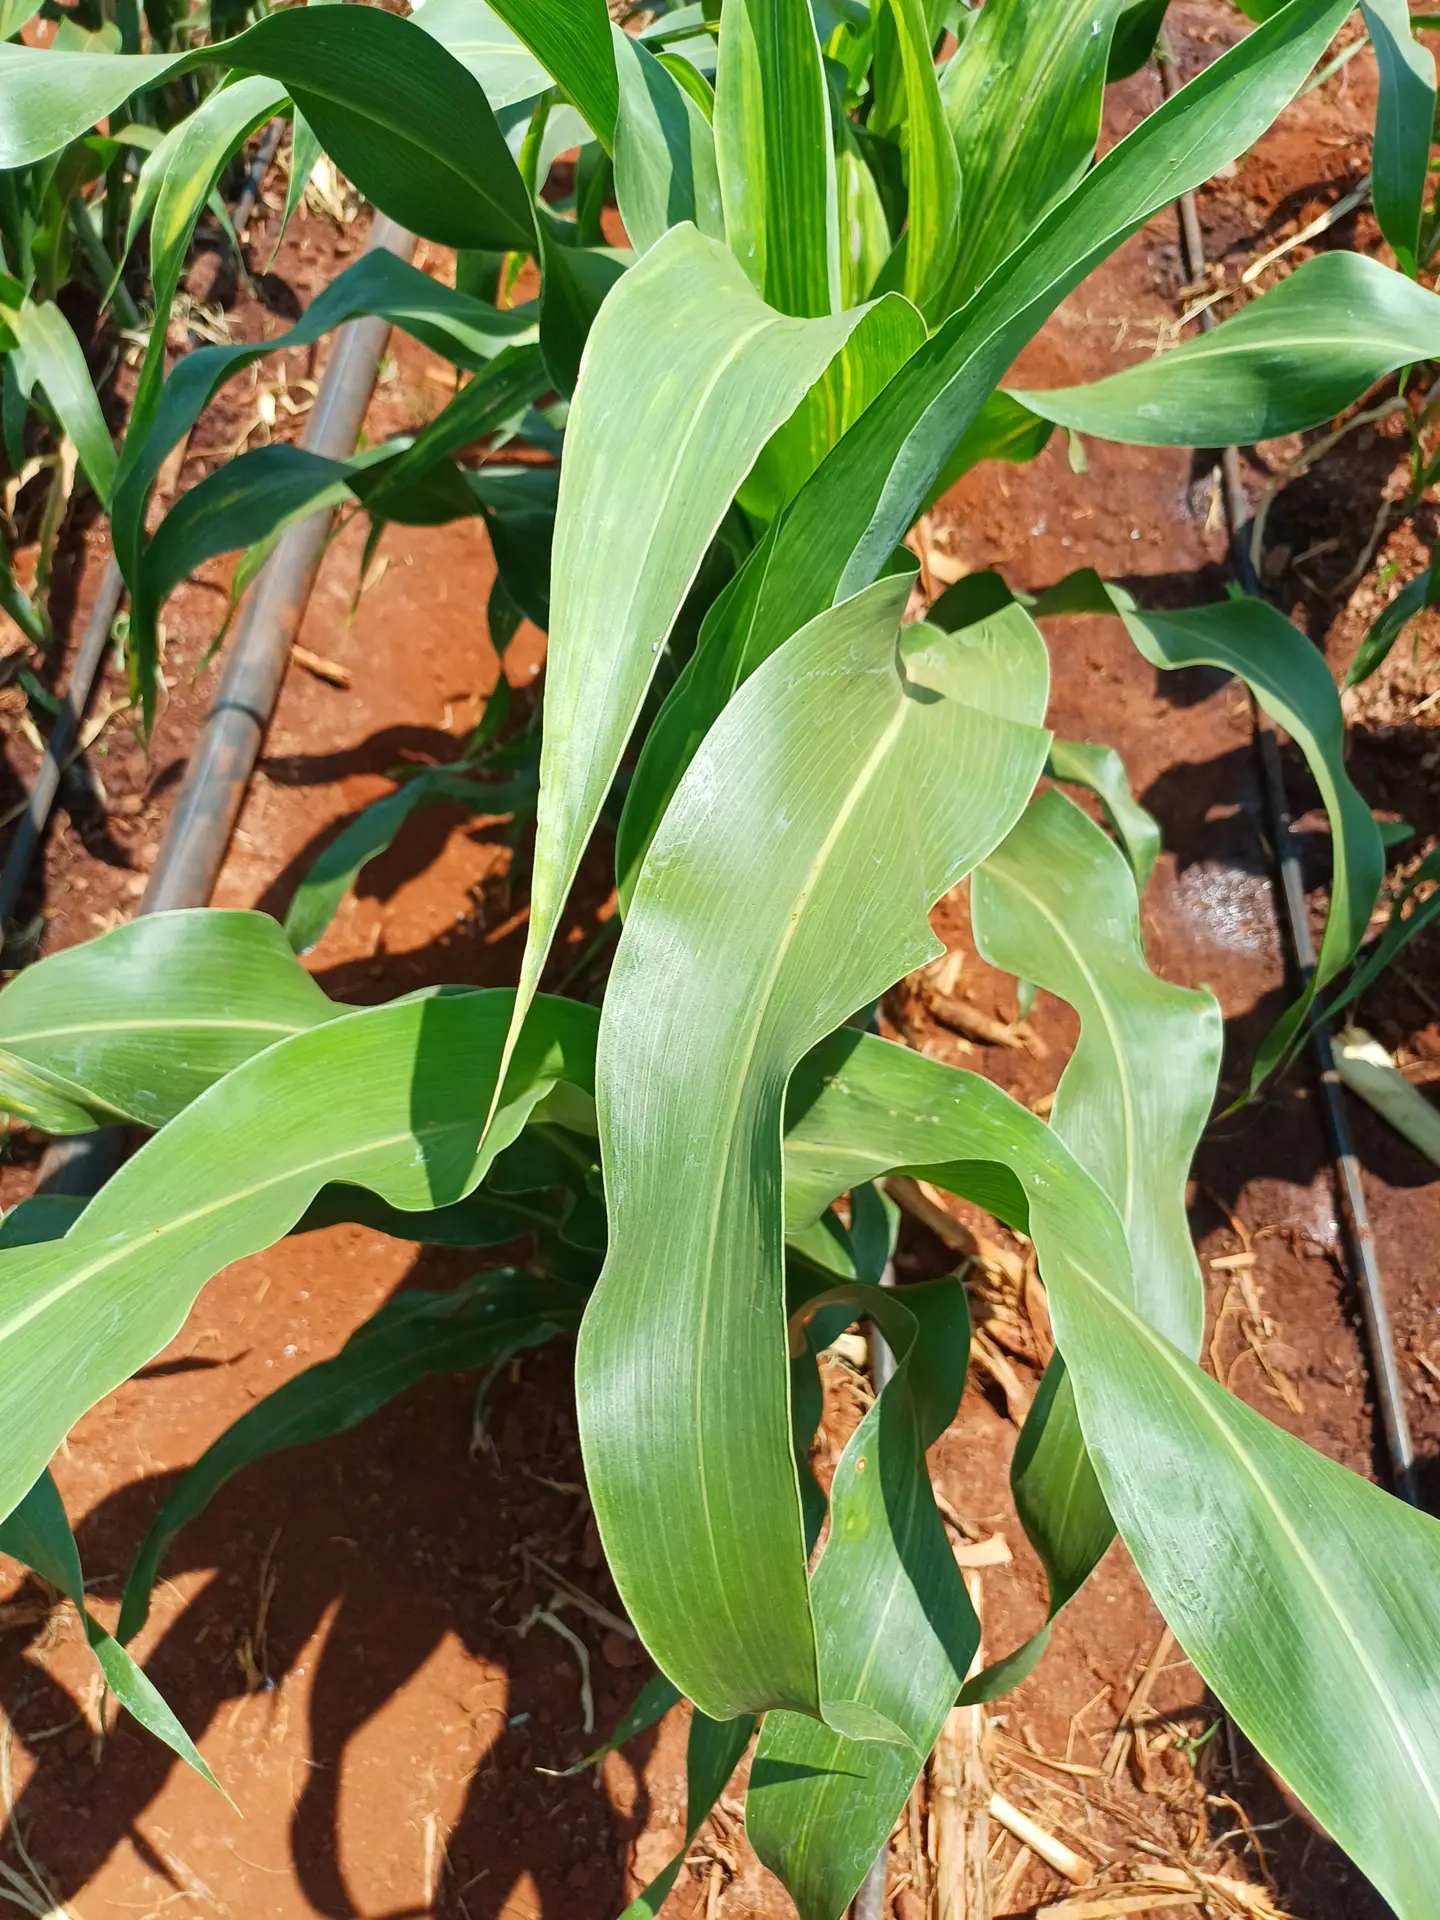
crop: sorghum
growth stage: vegetative
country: Kenya
